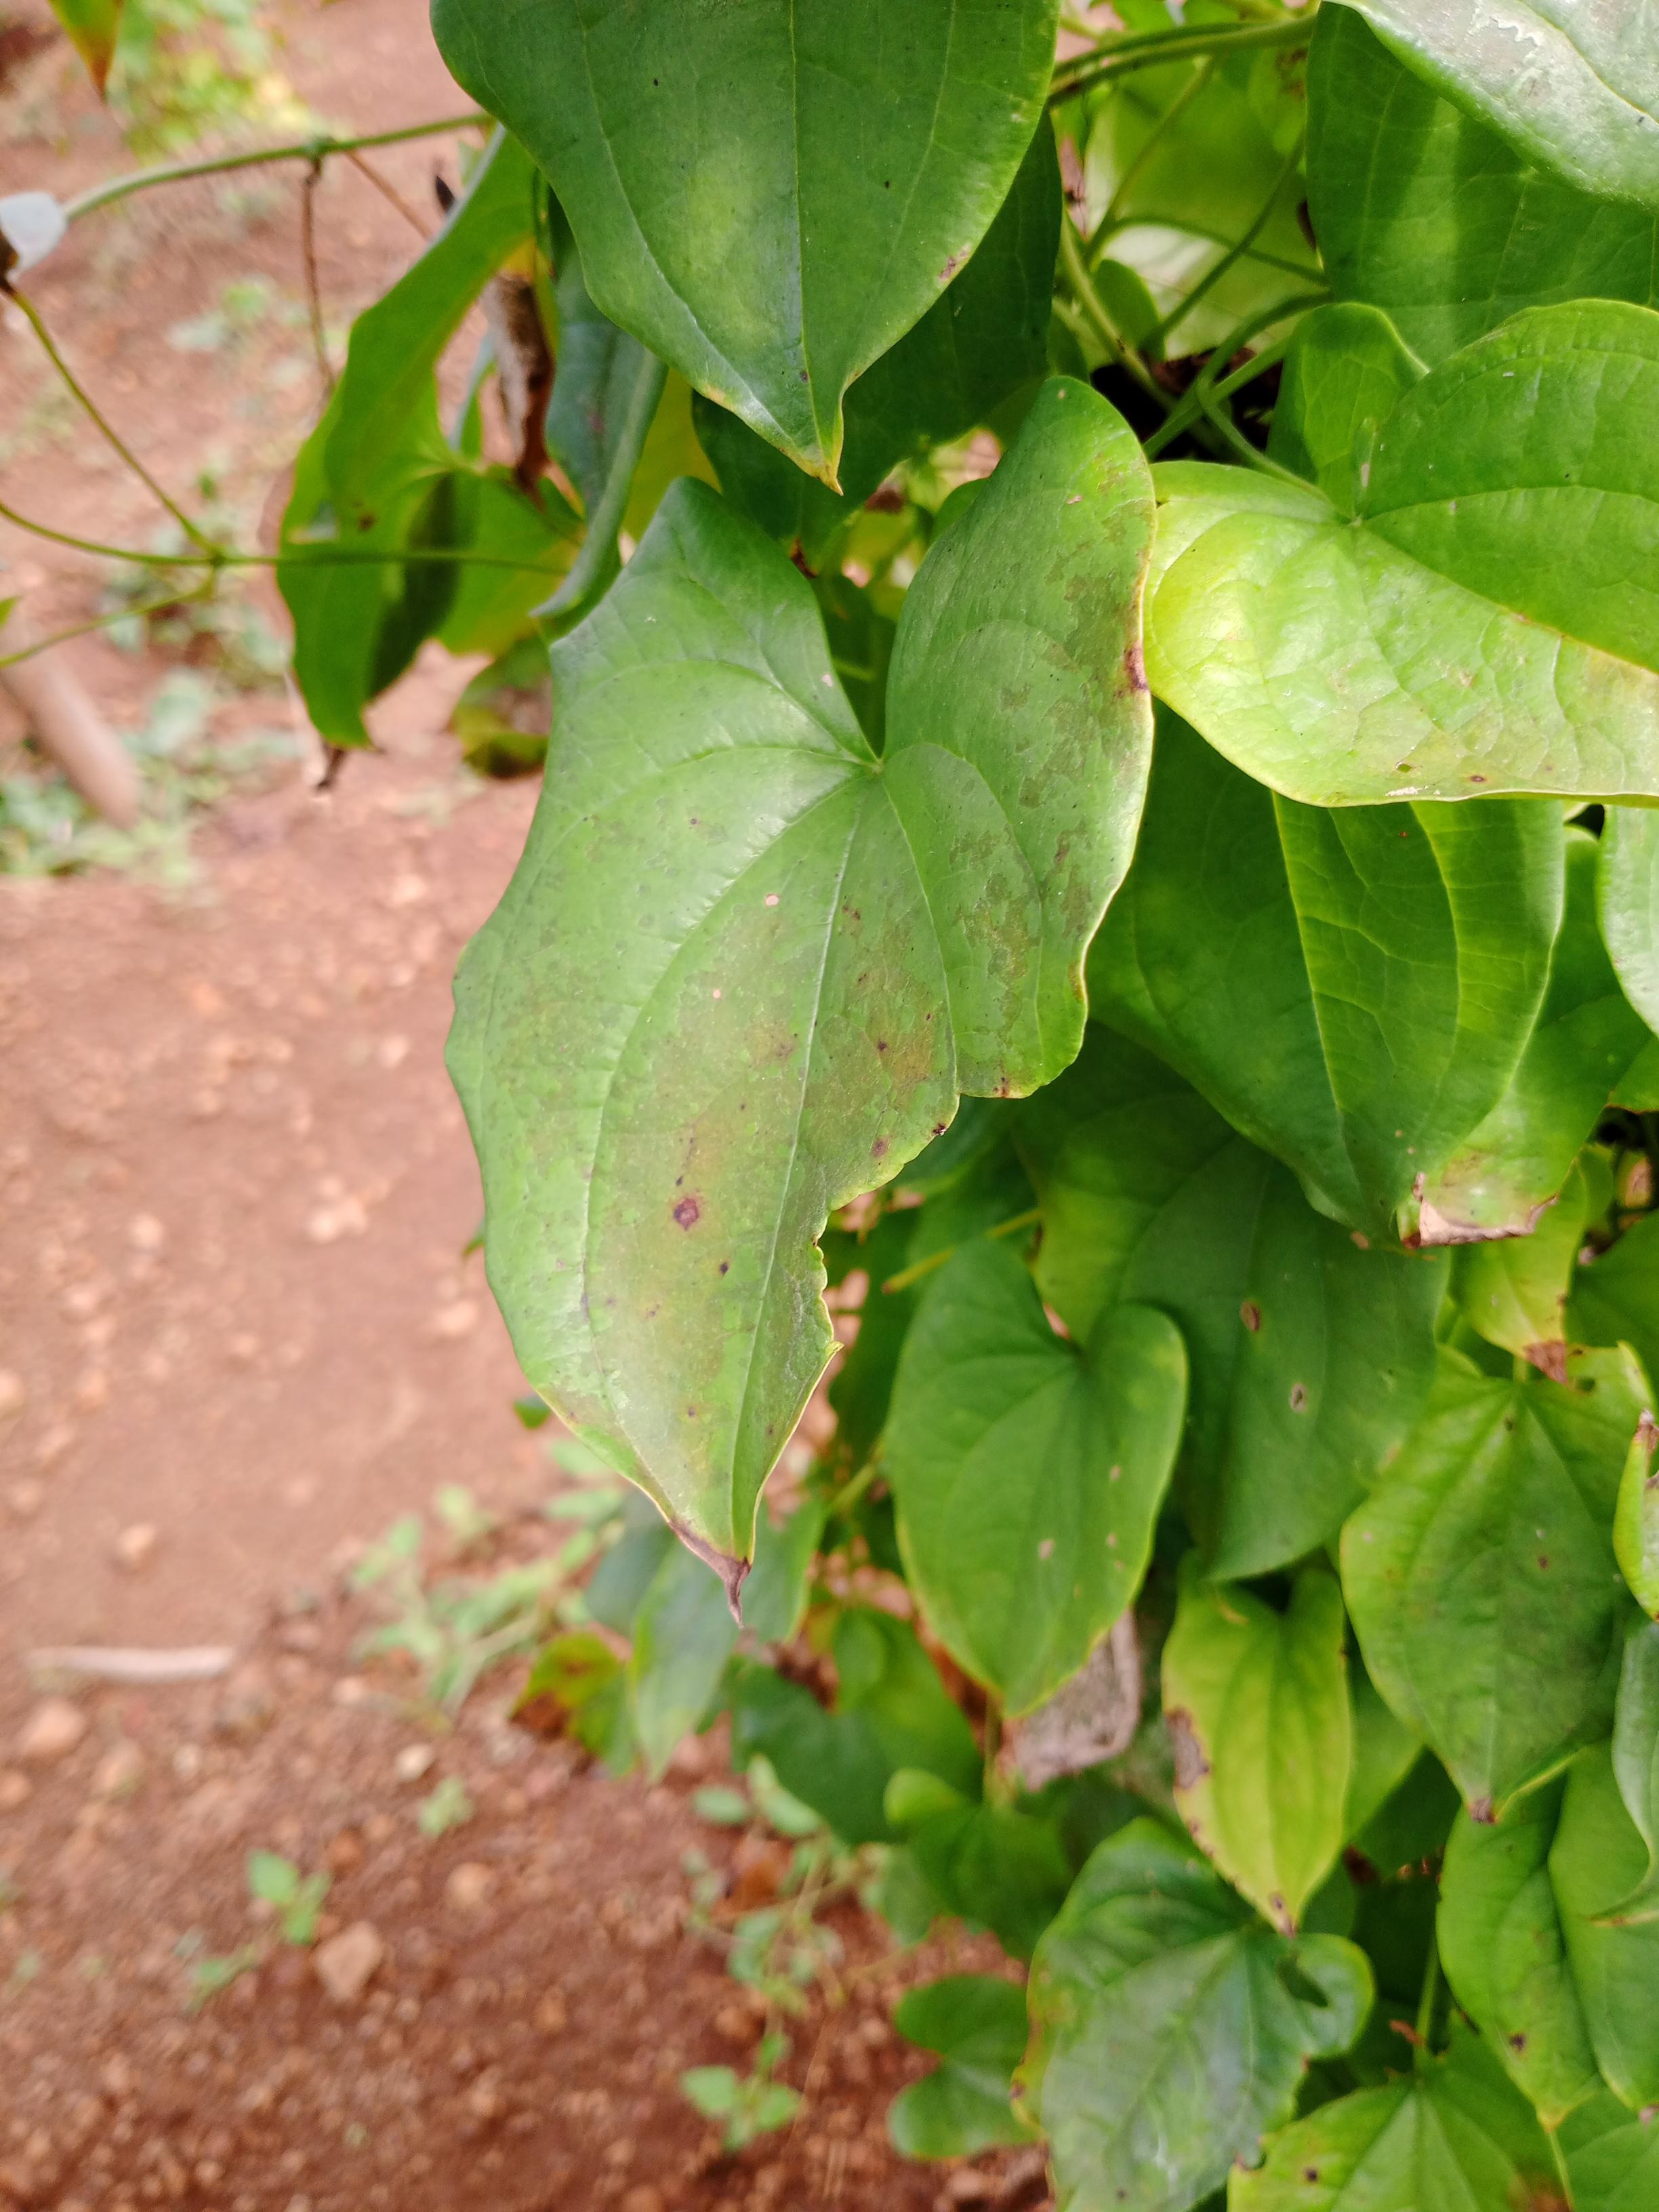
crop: yam
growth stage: vegetative
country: Nigeria
